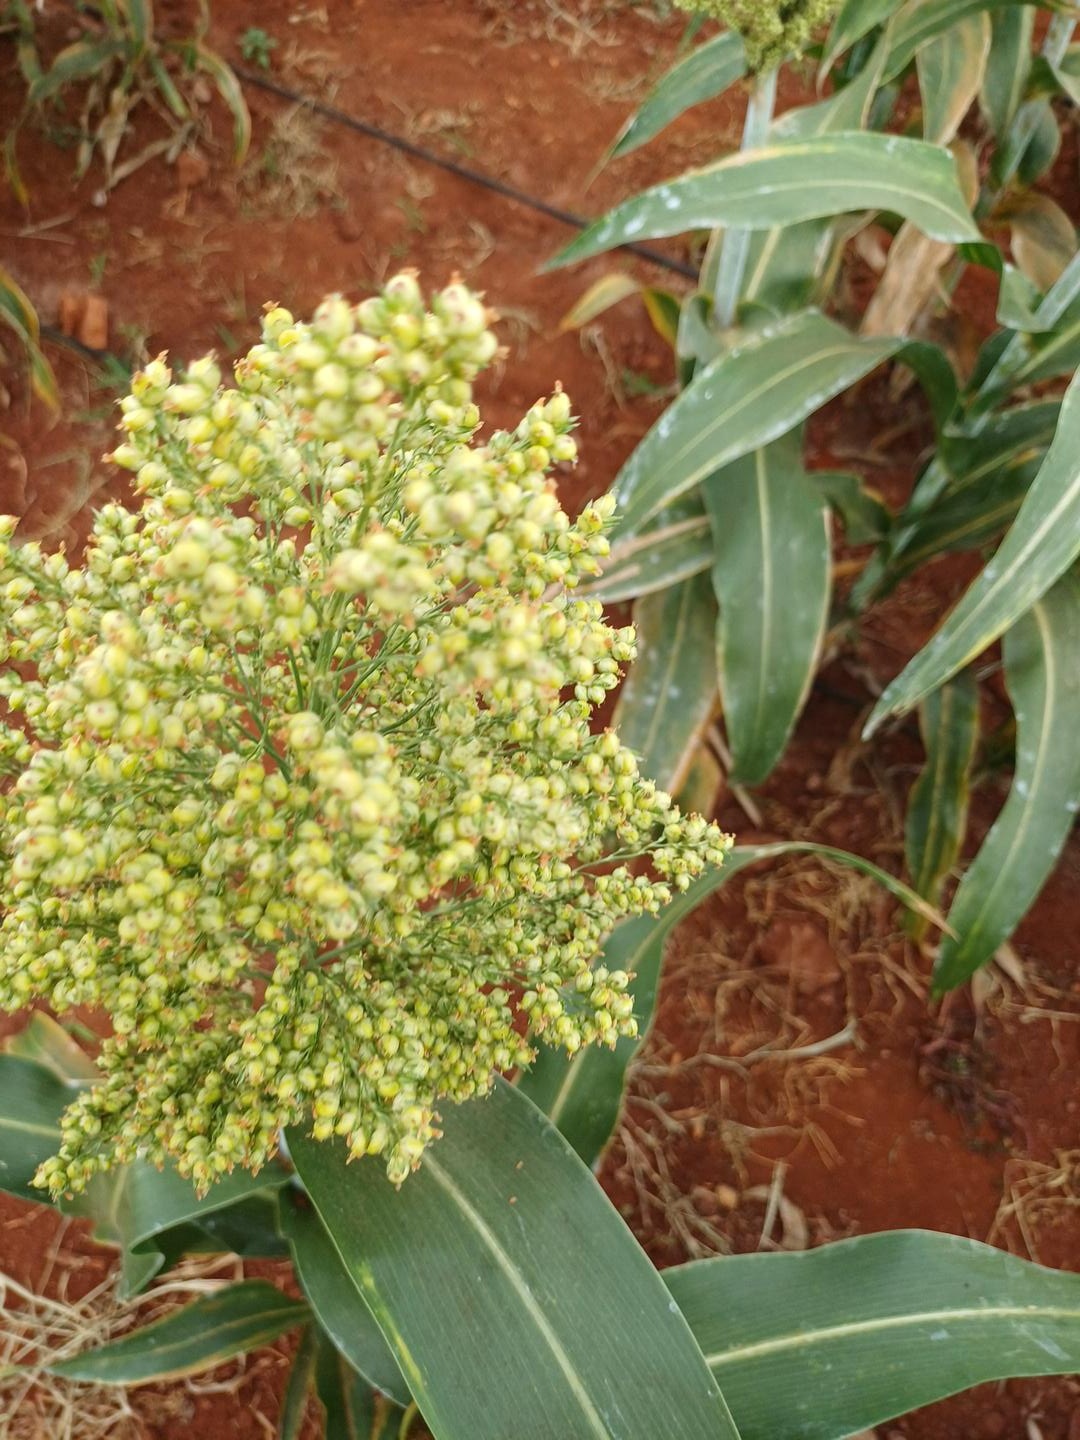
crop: sorghum
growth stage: filling grain
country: Kenya
